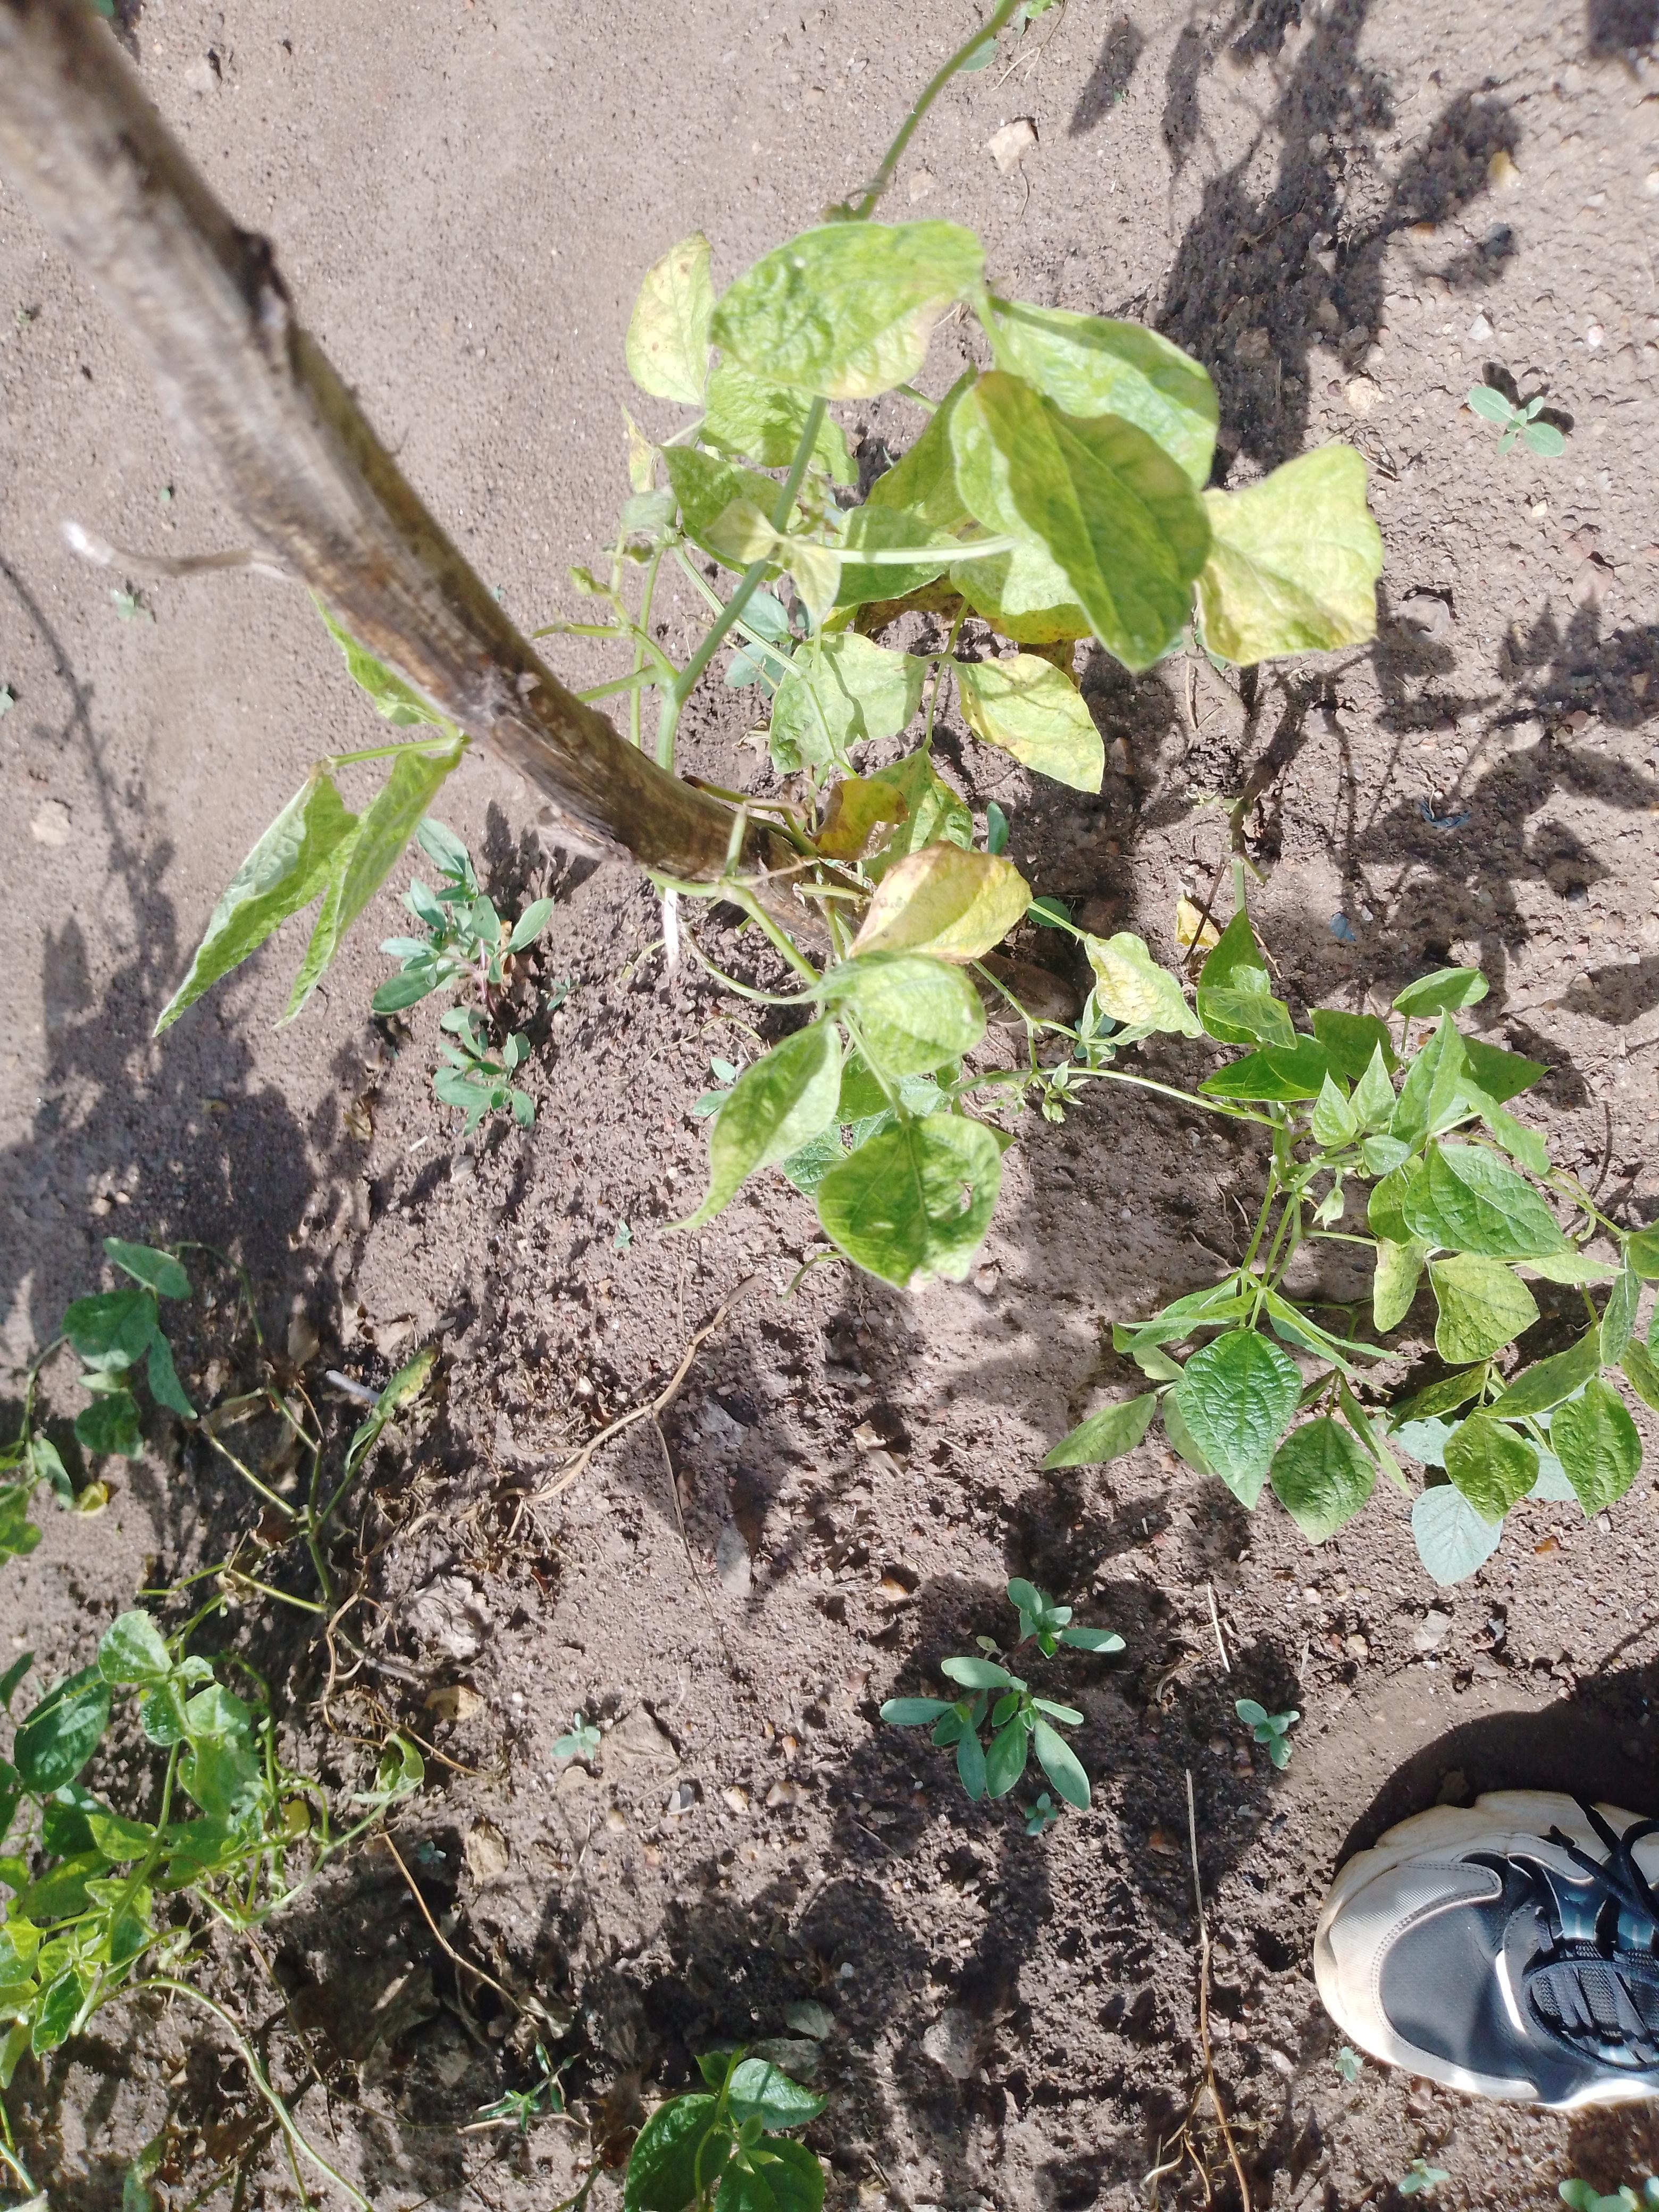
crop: common bean
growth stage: vegetative
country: Malawi
